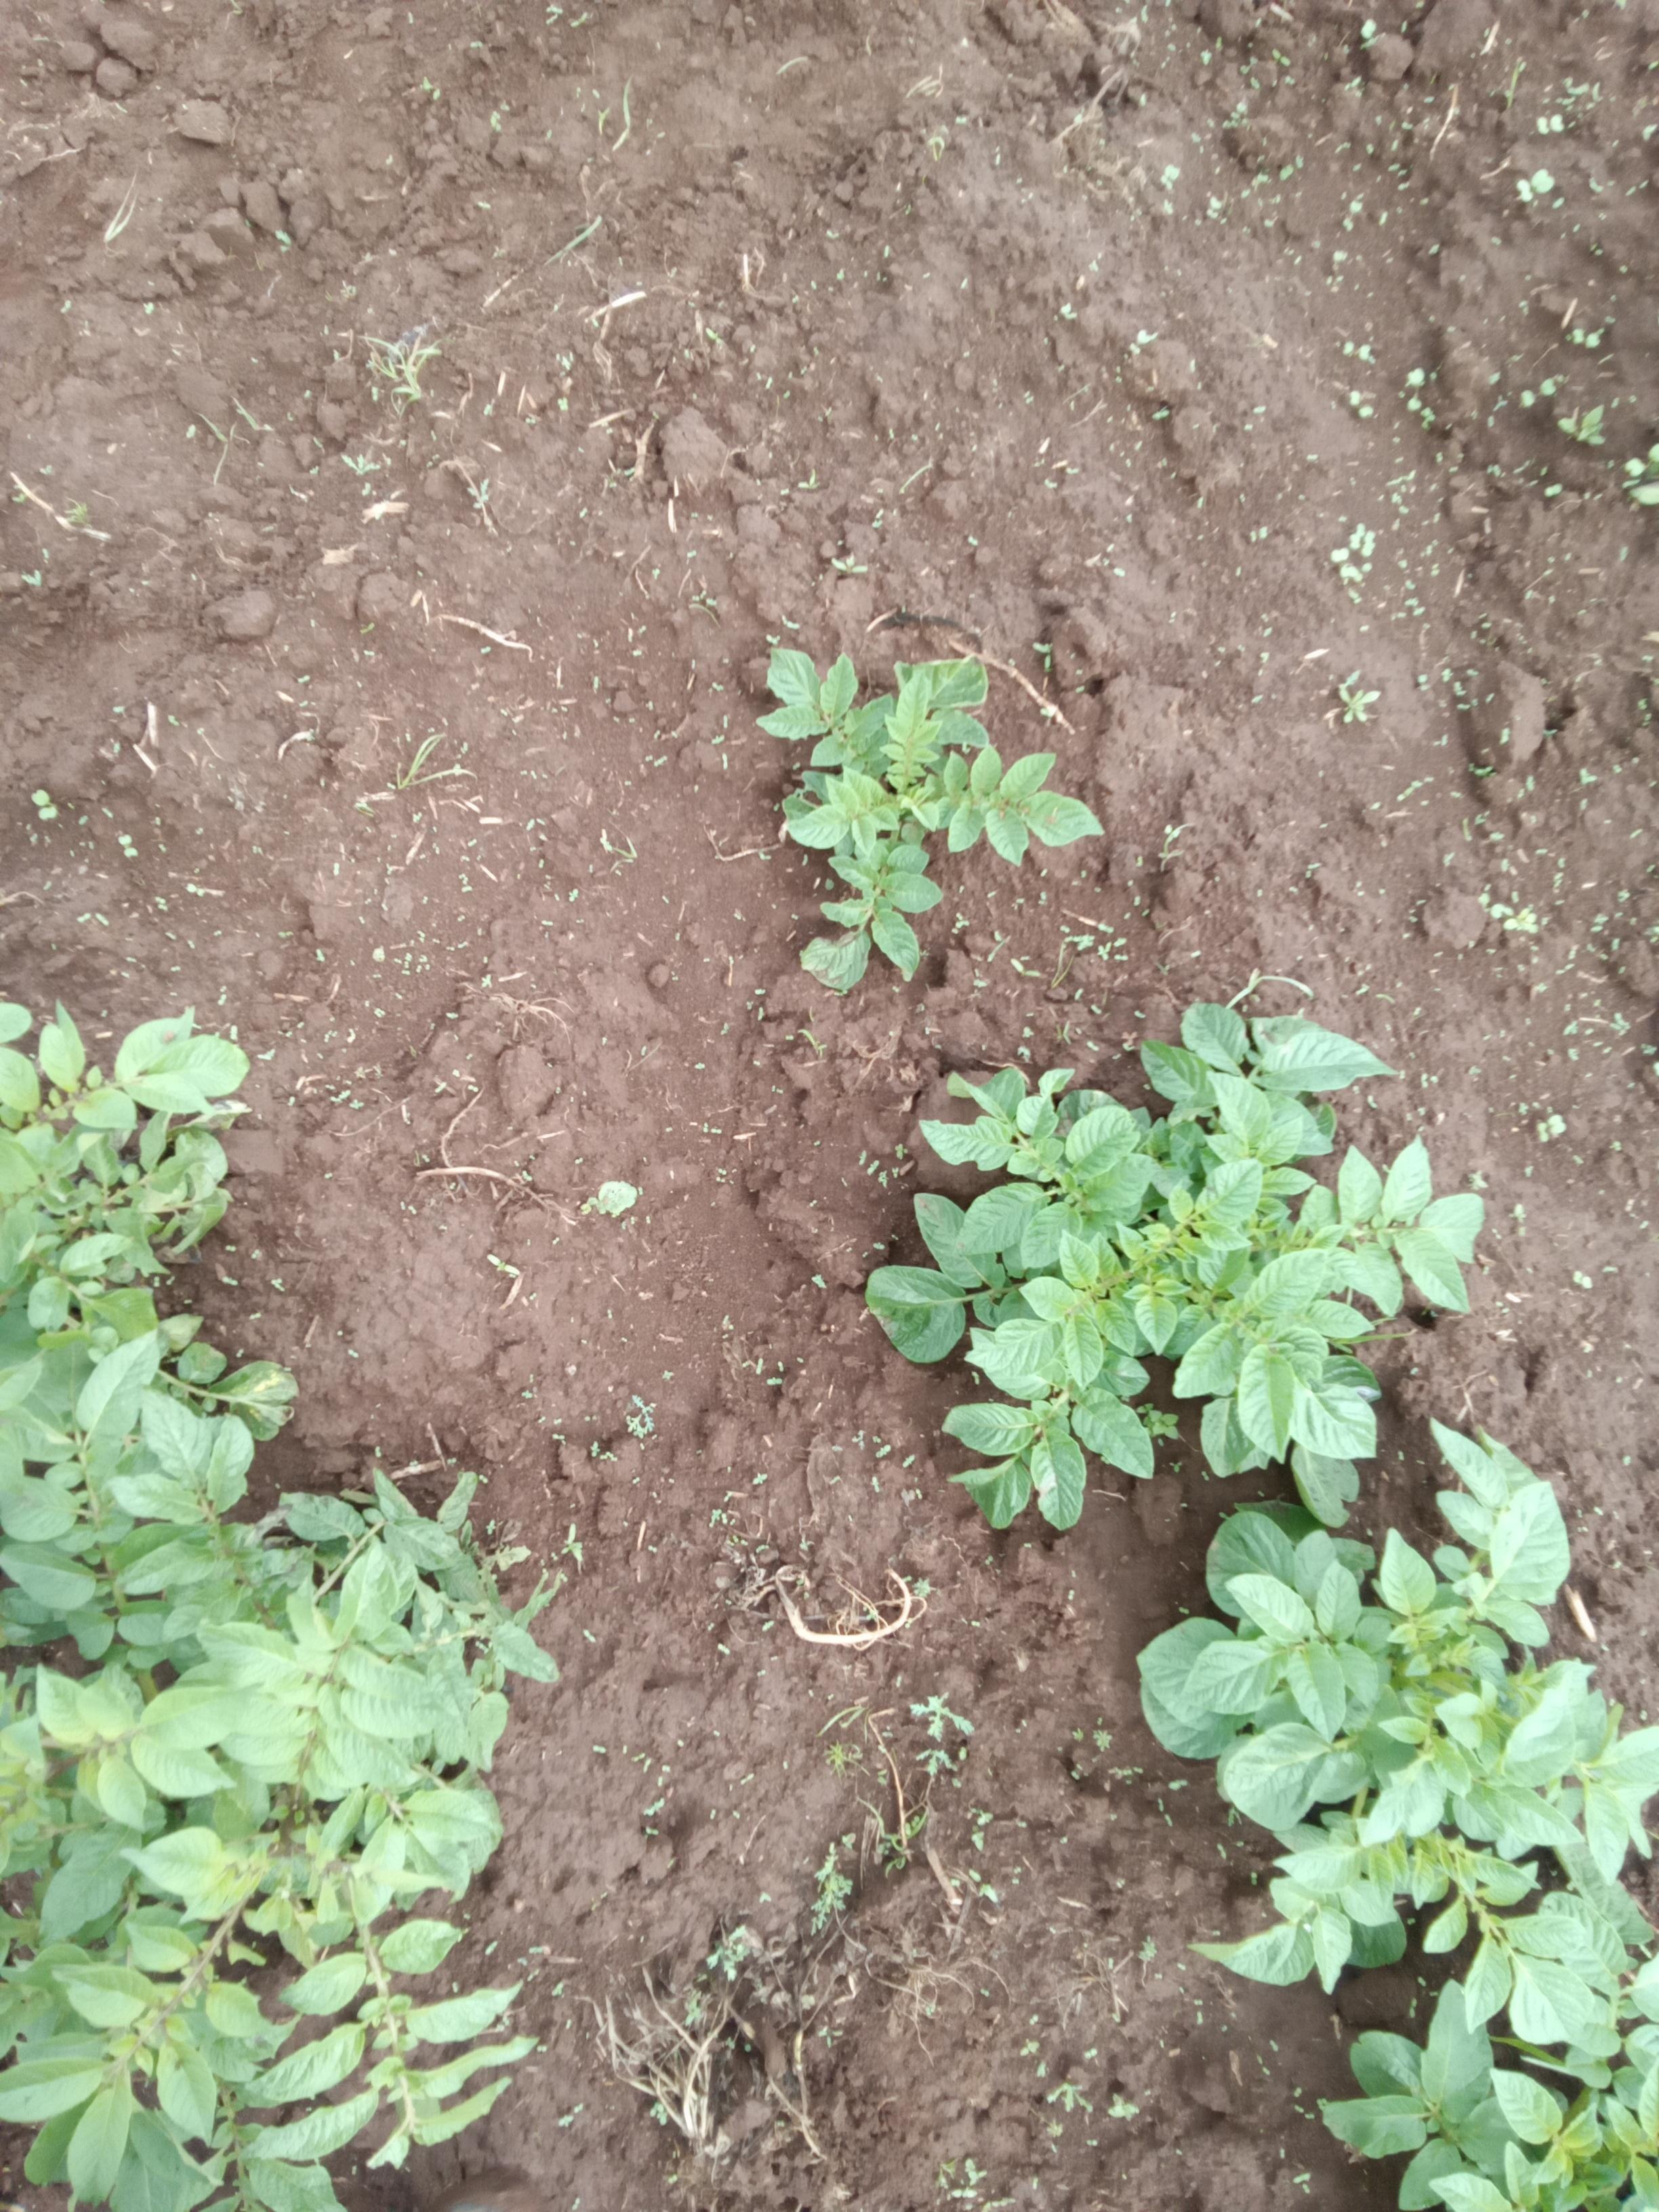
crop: potato
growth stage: emergence
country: Kenya
